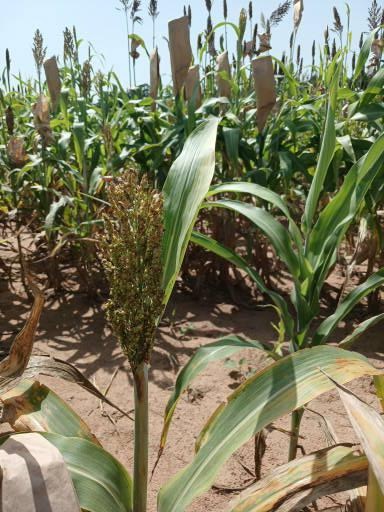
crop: sorghum
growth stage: filling grain
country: Senegal
